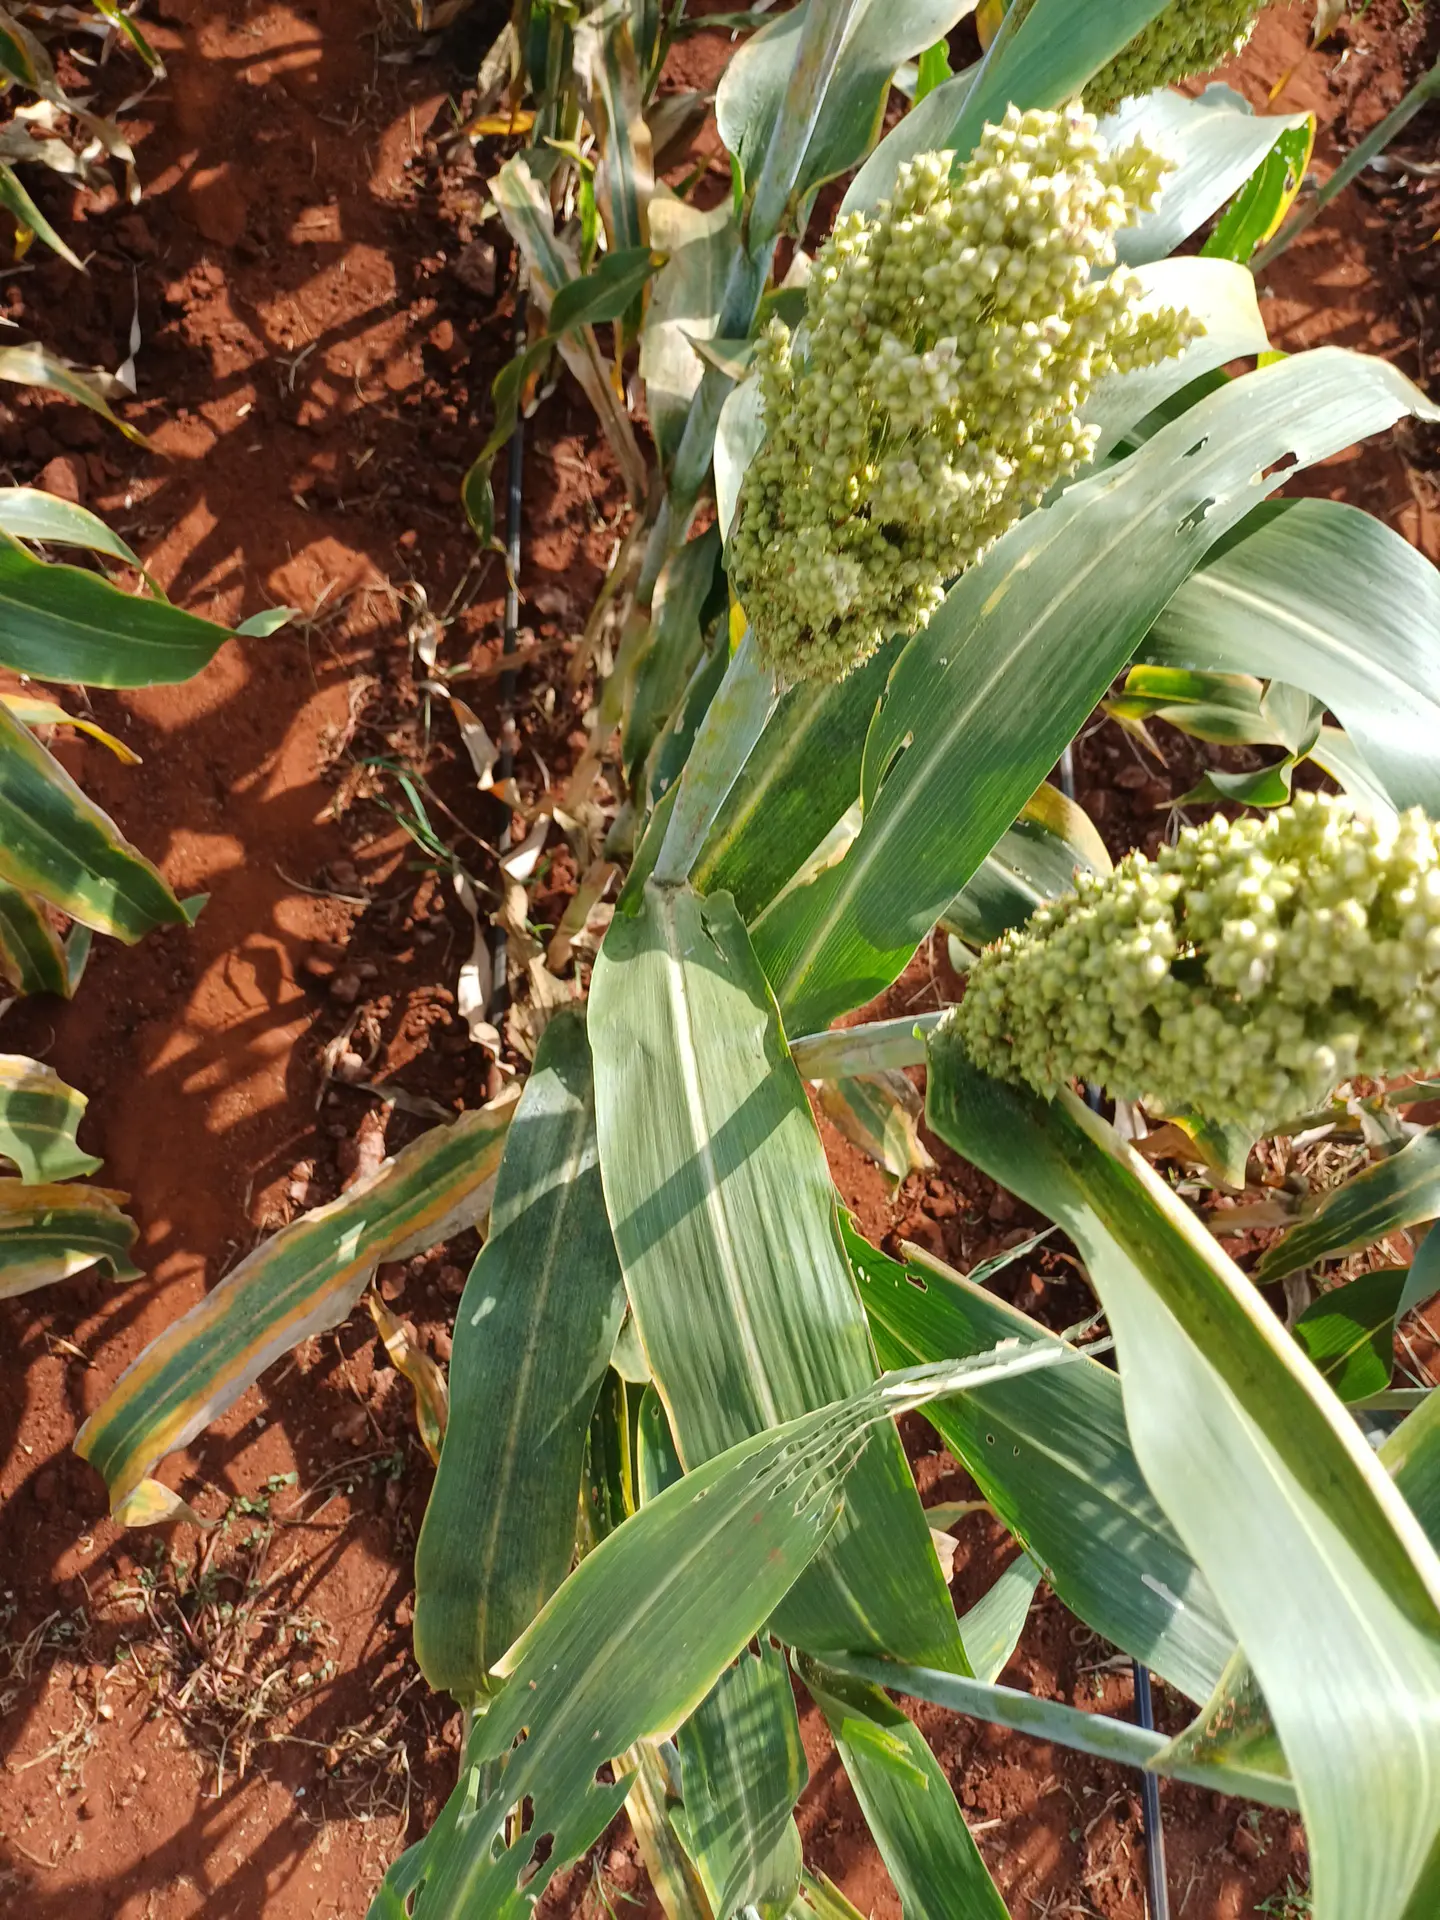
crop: sorghum
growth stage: filling grain
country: Kenya
